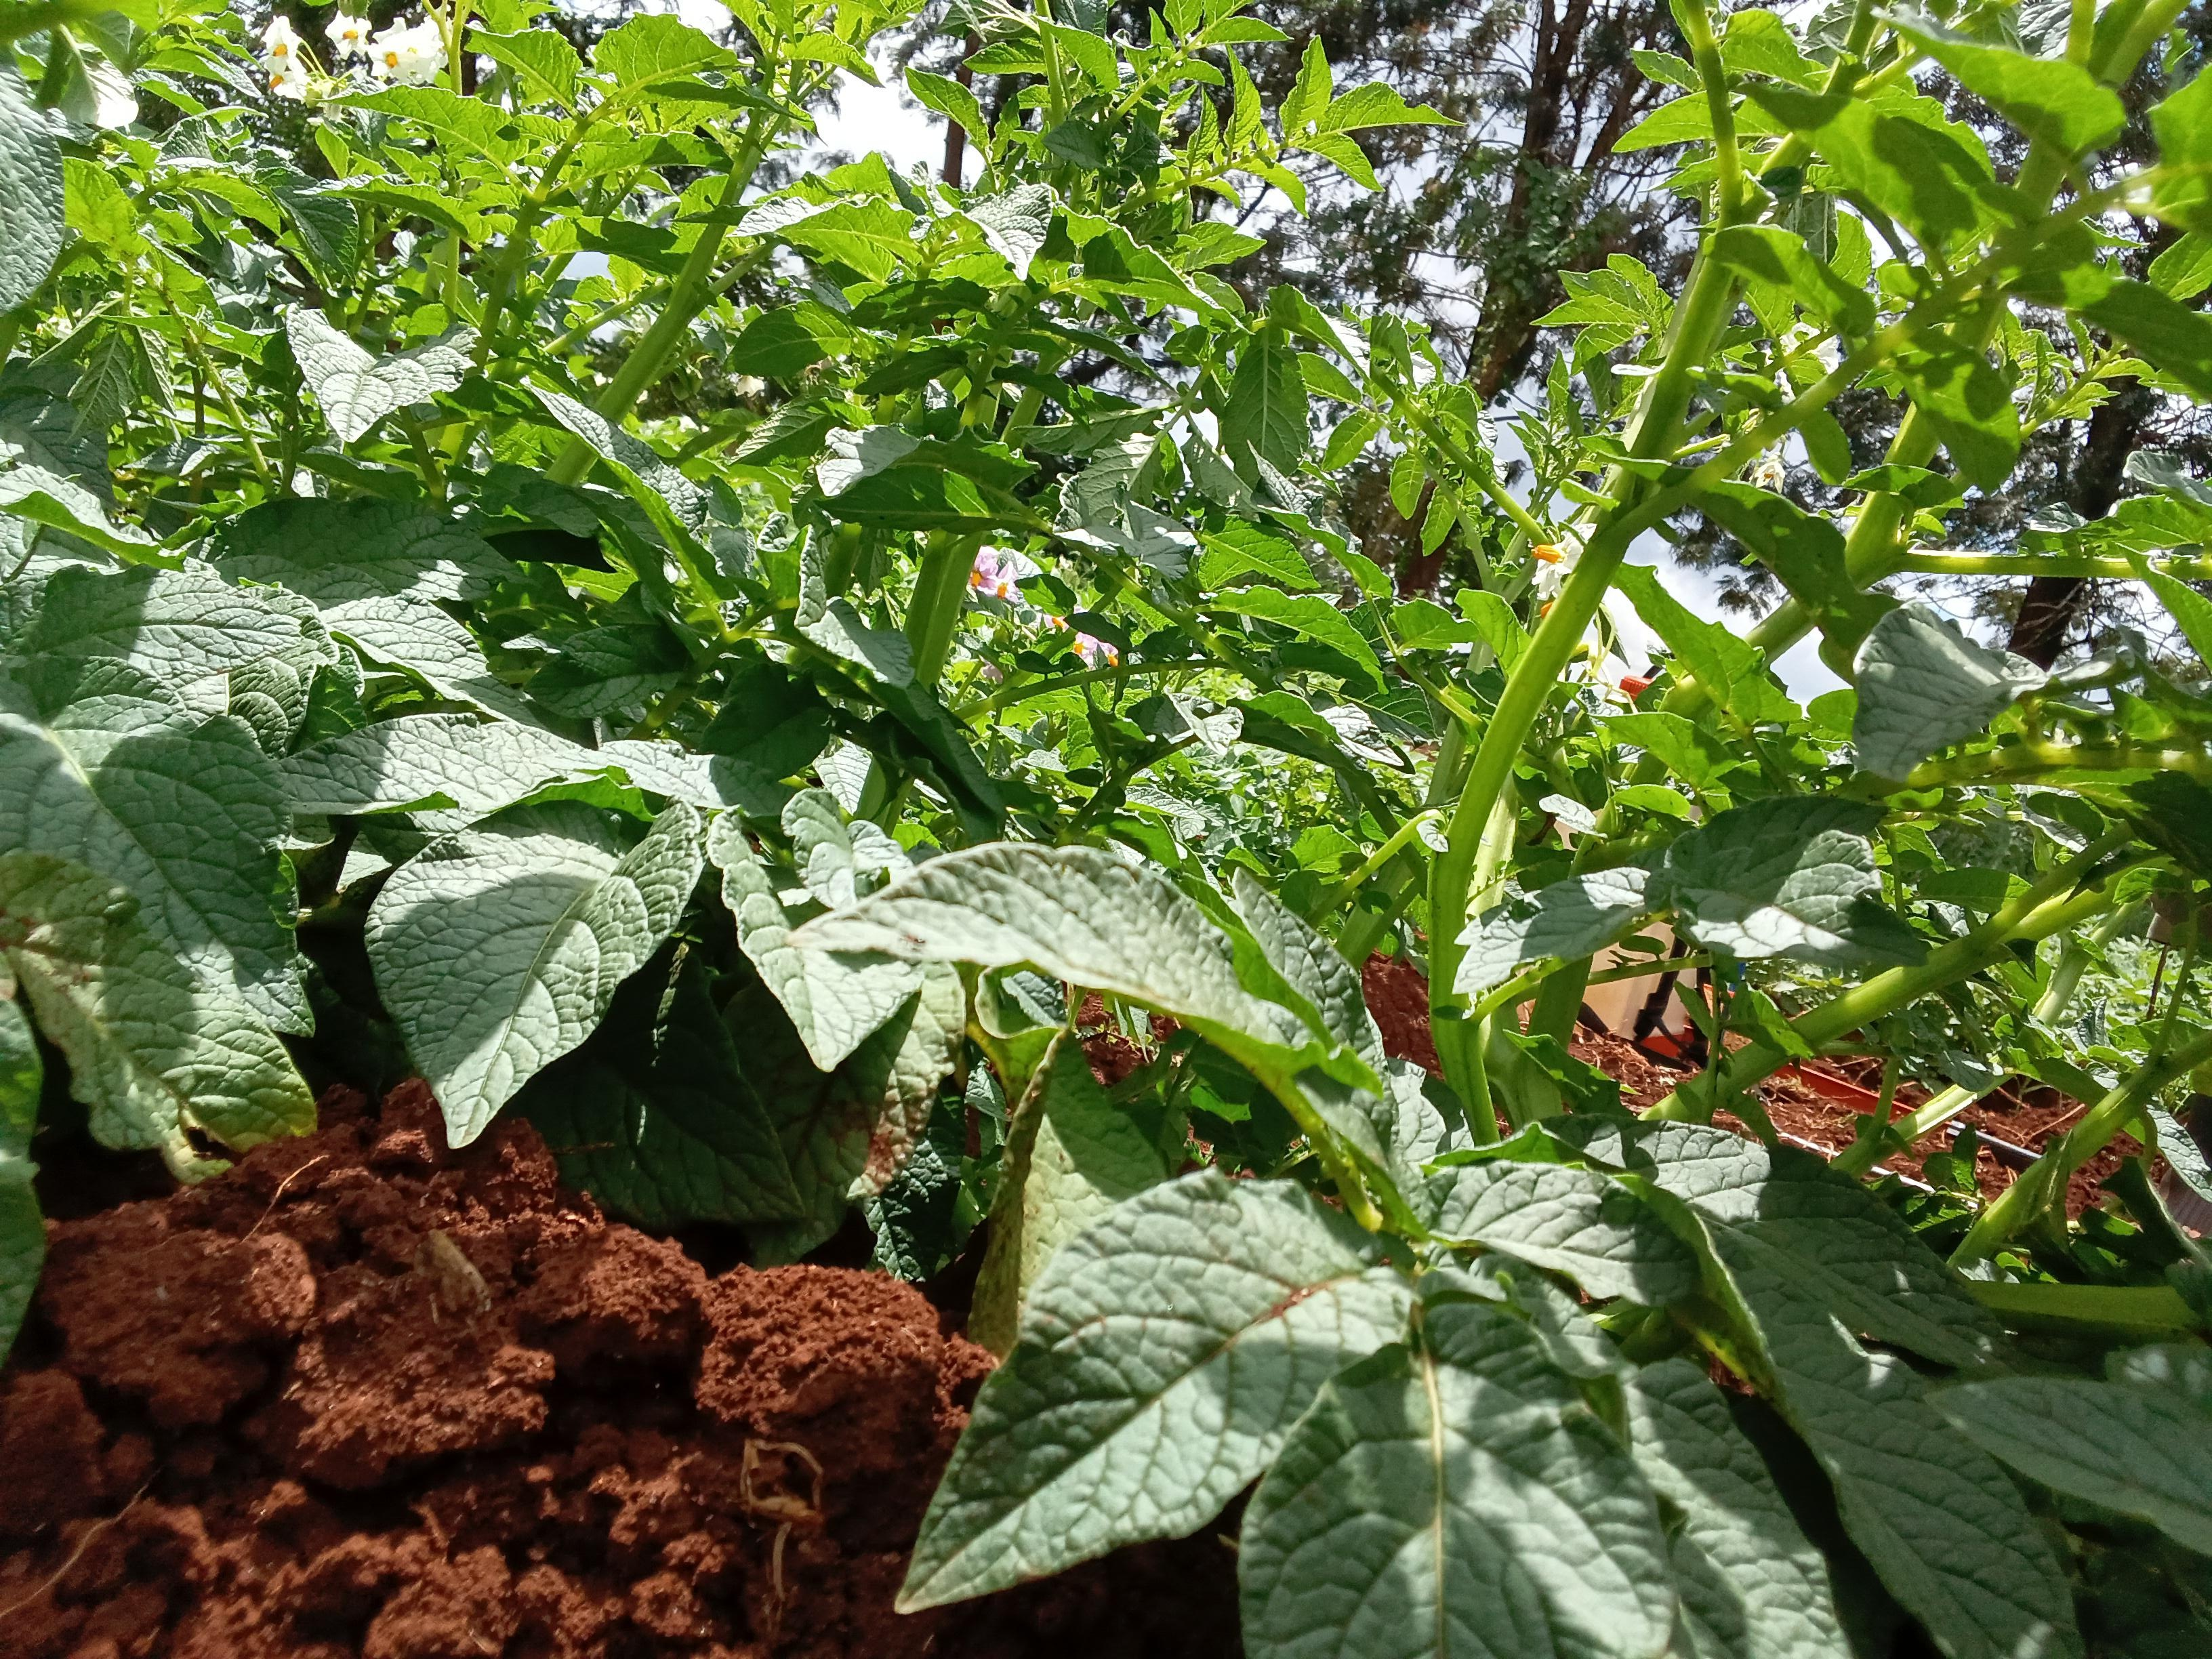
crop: potato
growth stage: flowering
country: Kenya
